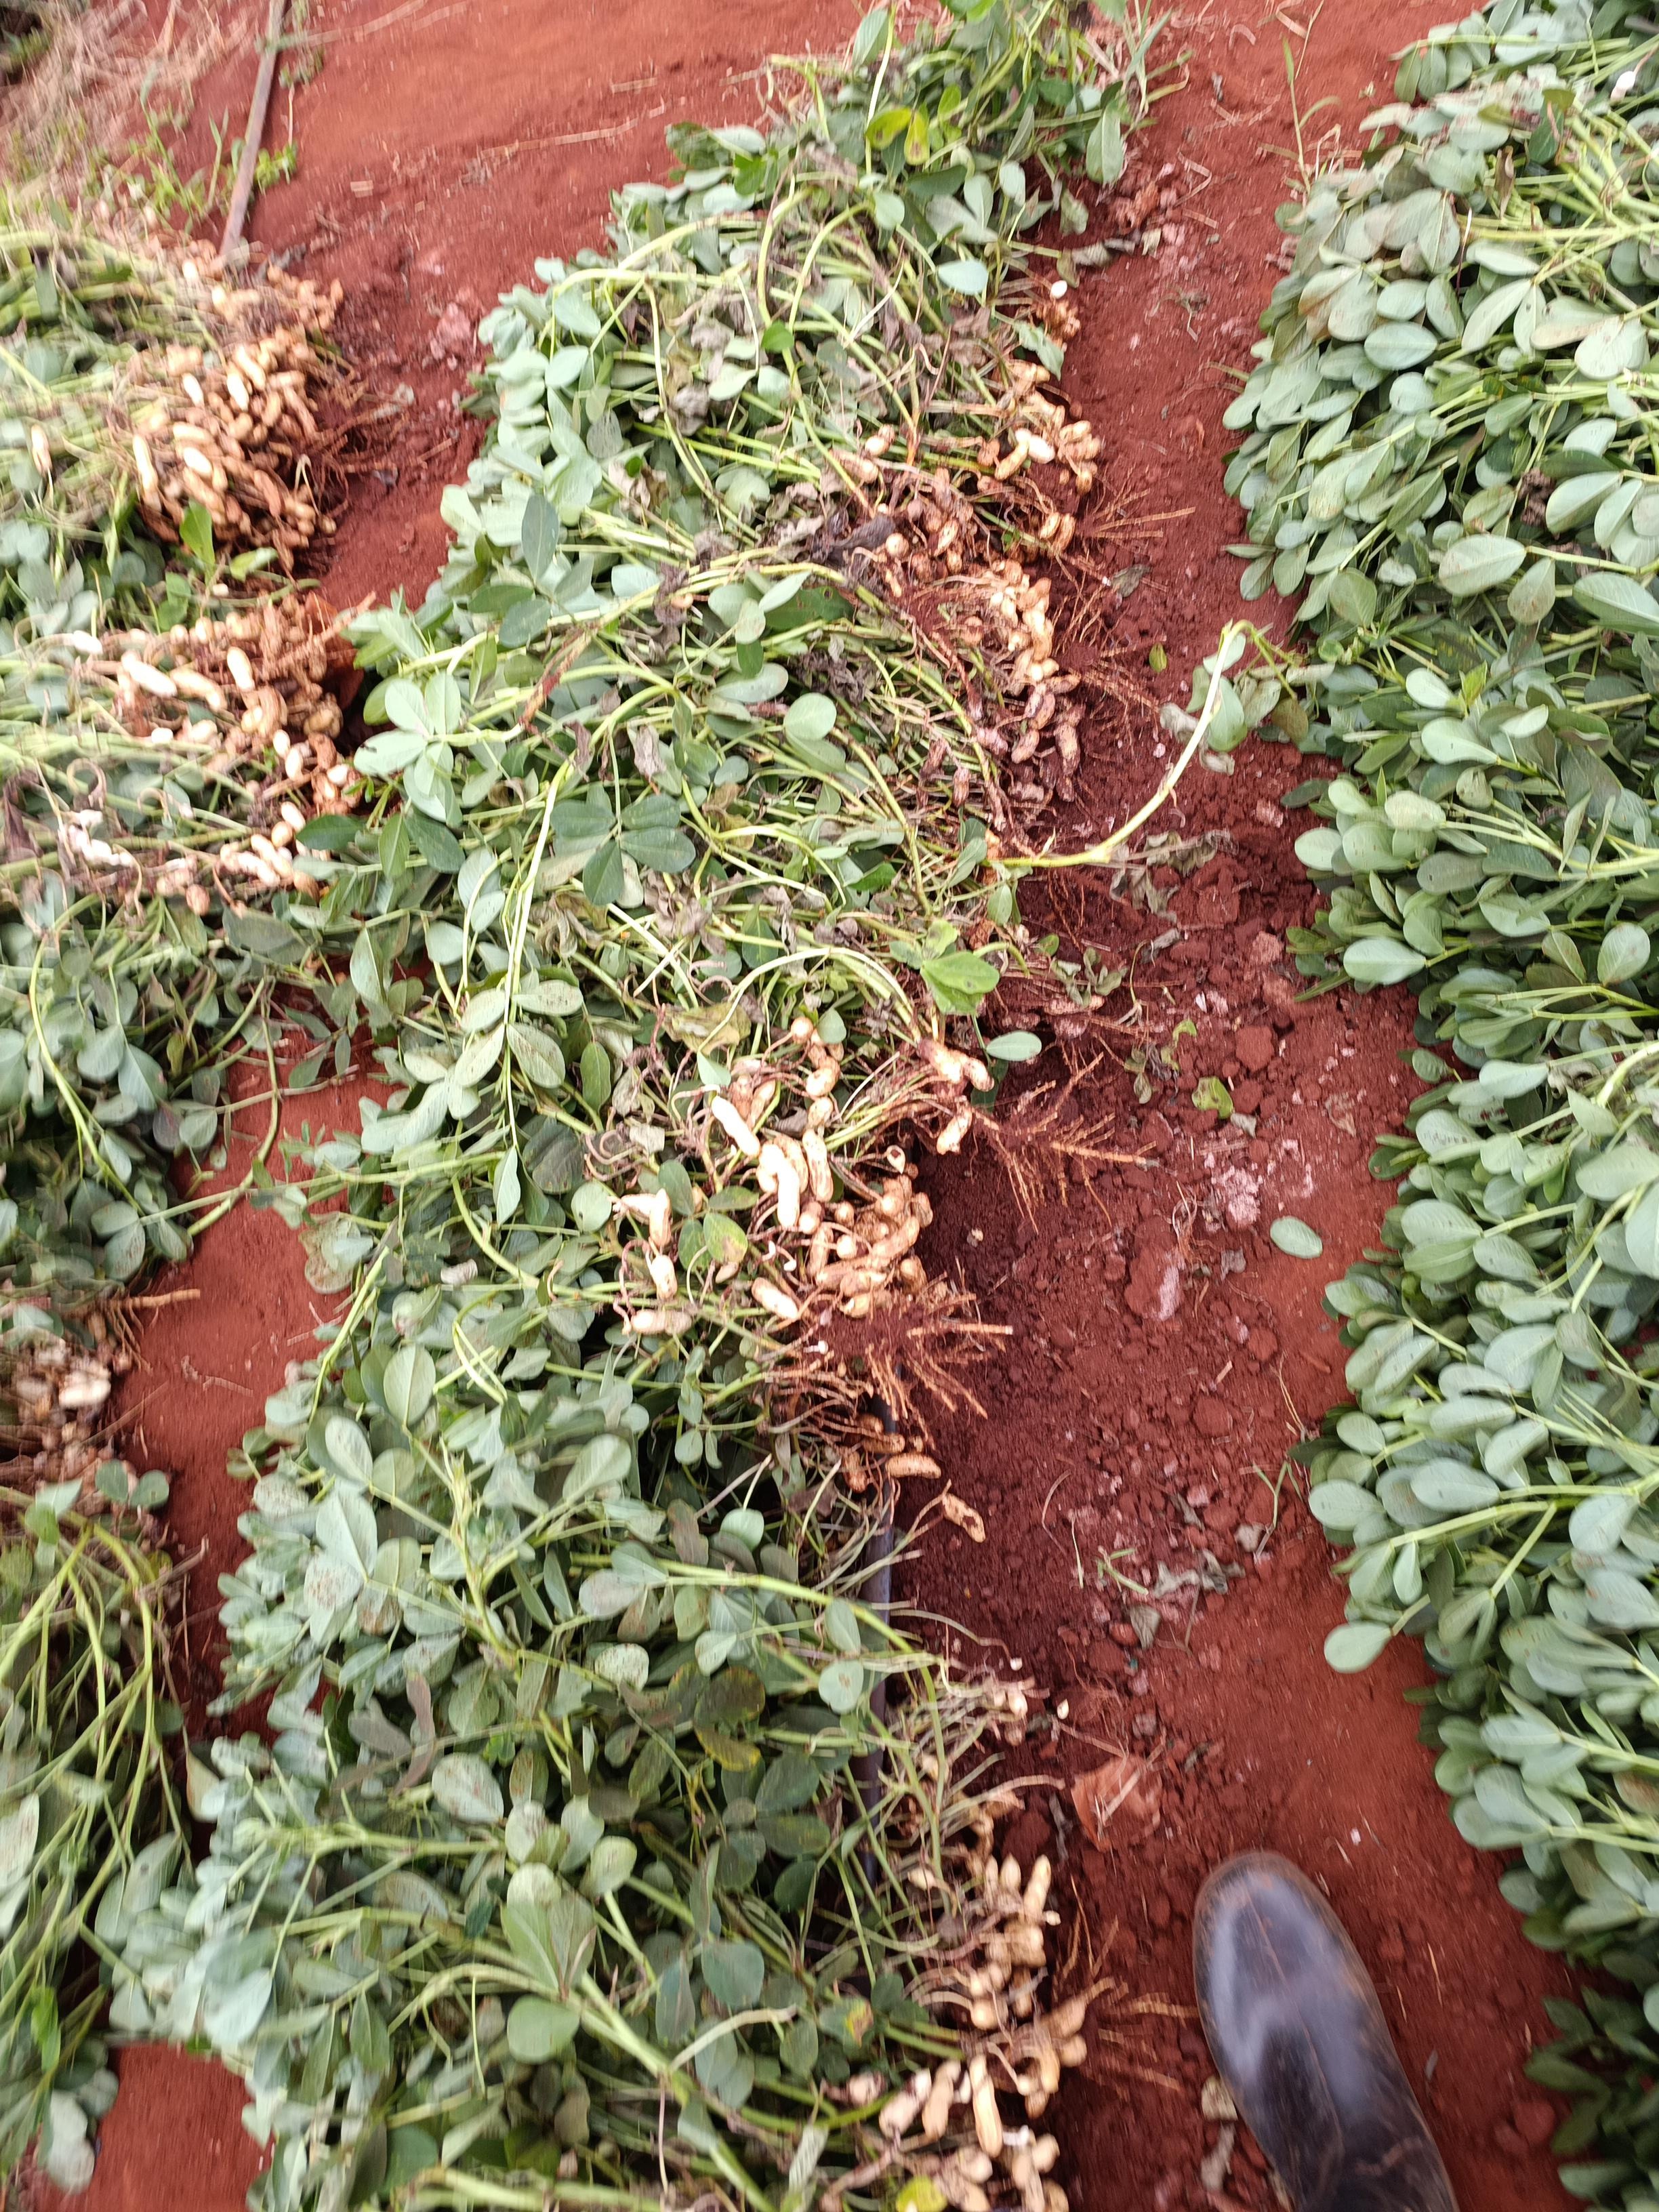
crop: groundnut
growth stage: harvest
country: Kenya
